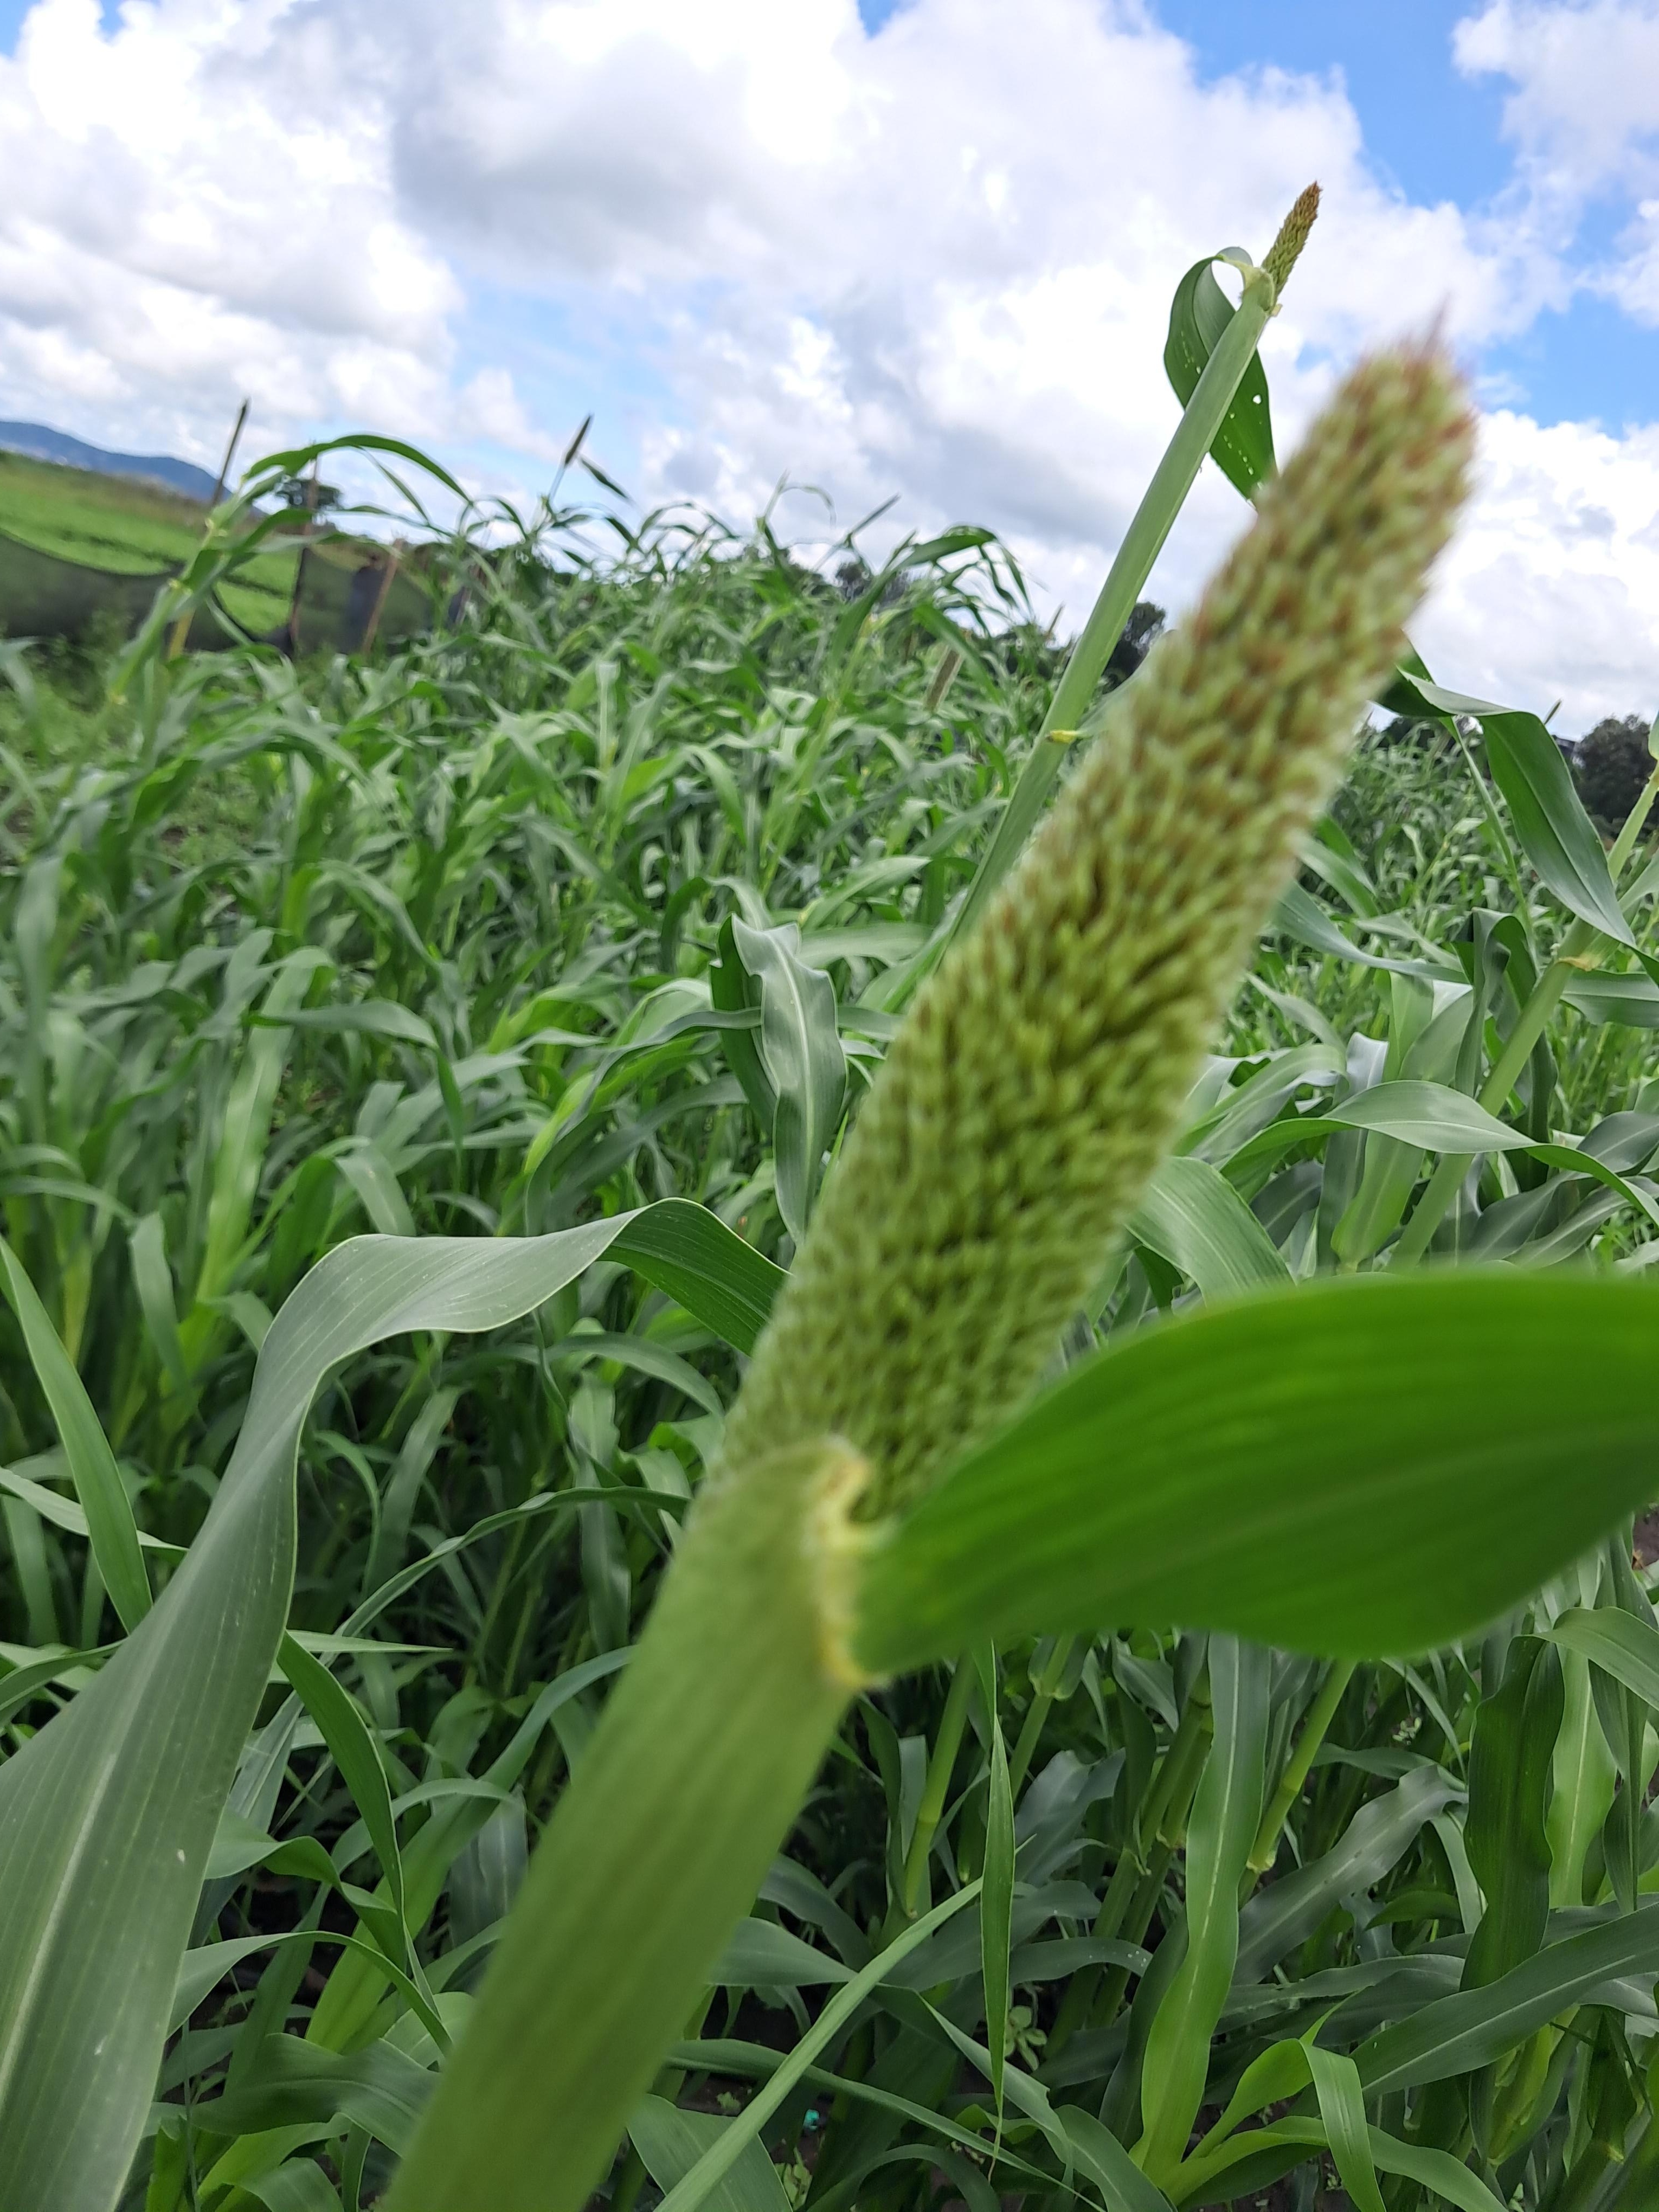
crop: pearl millet
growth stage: heading tuber
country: Tanzania
